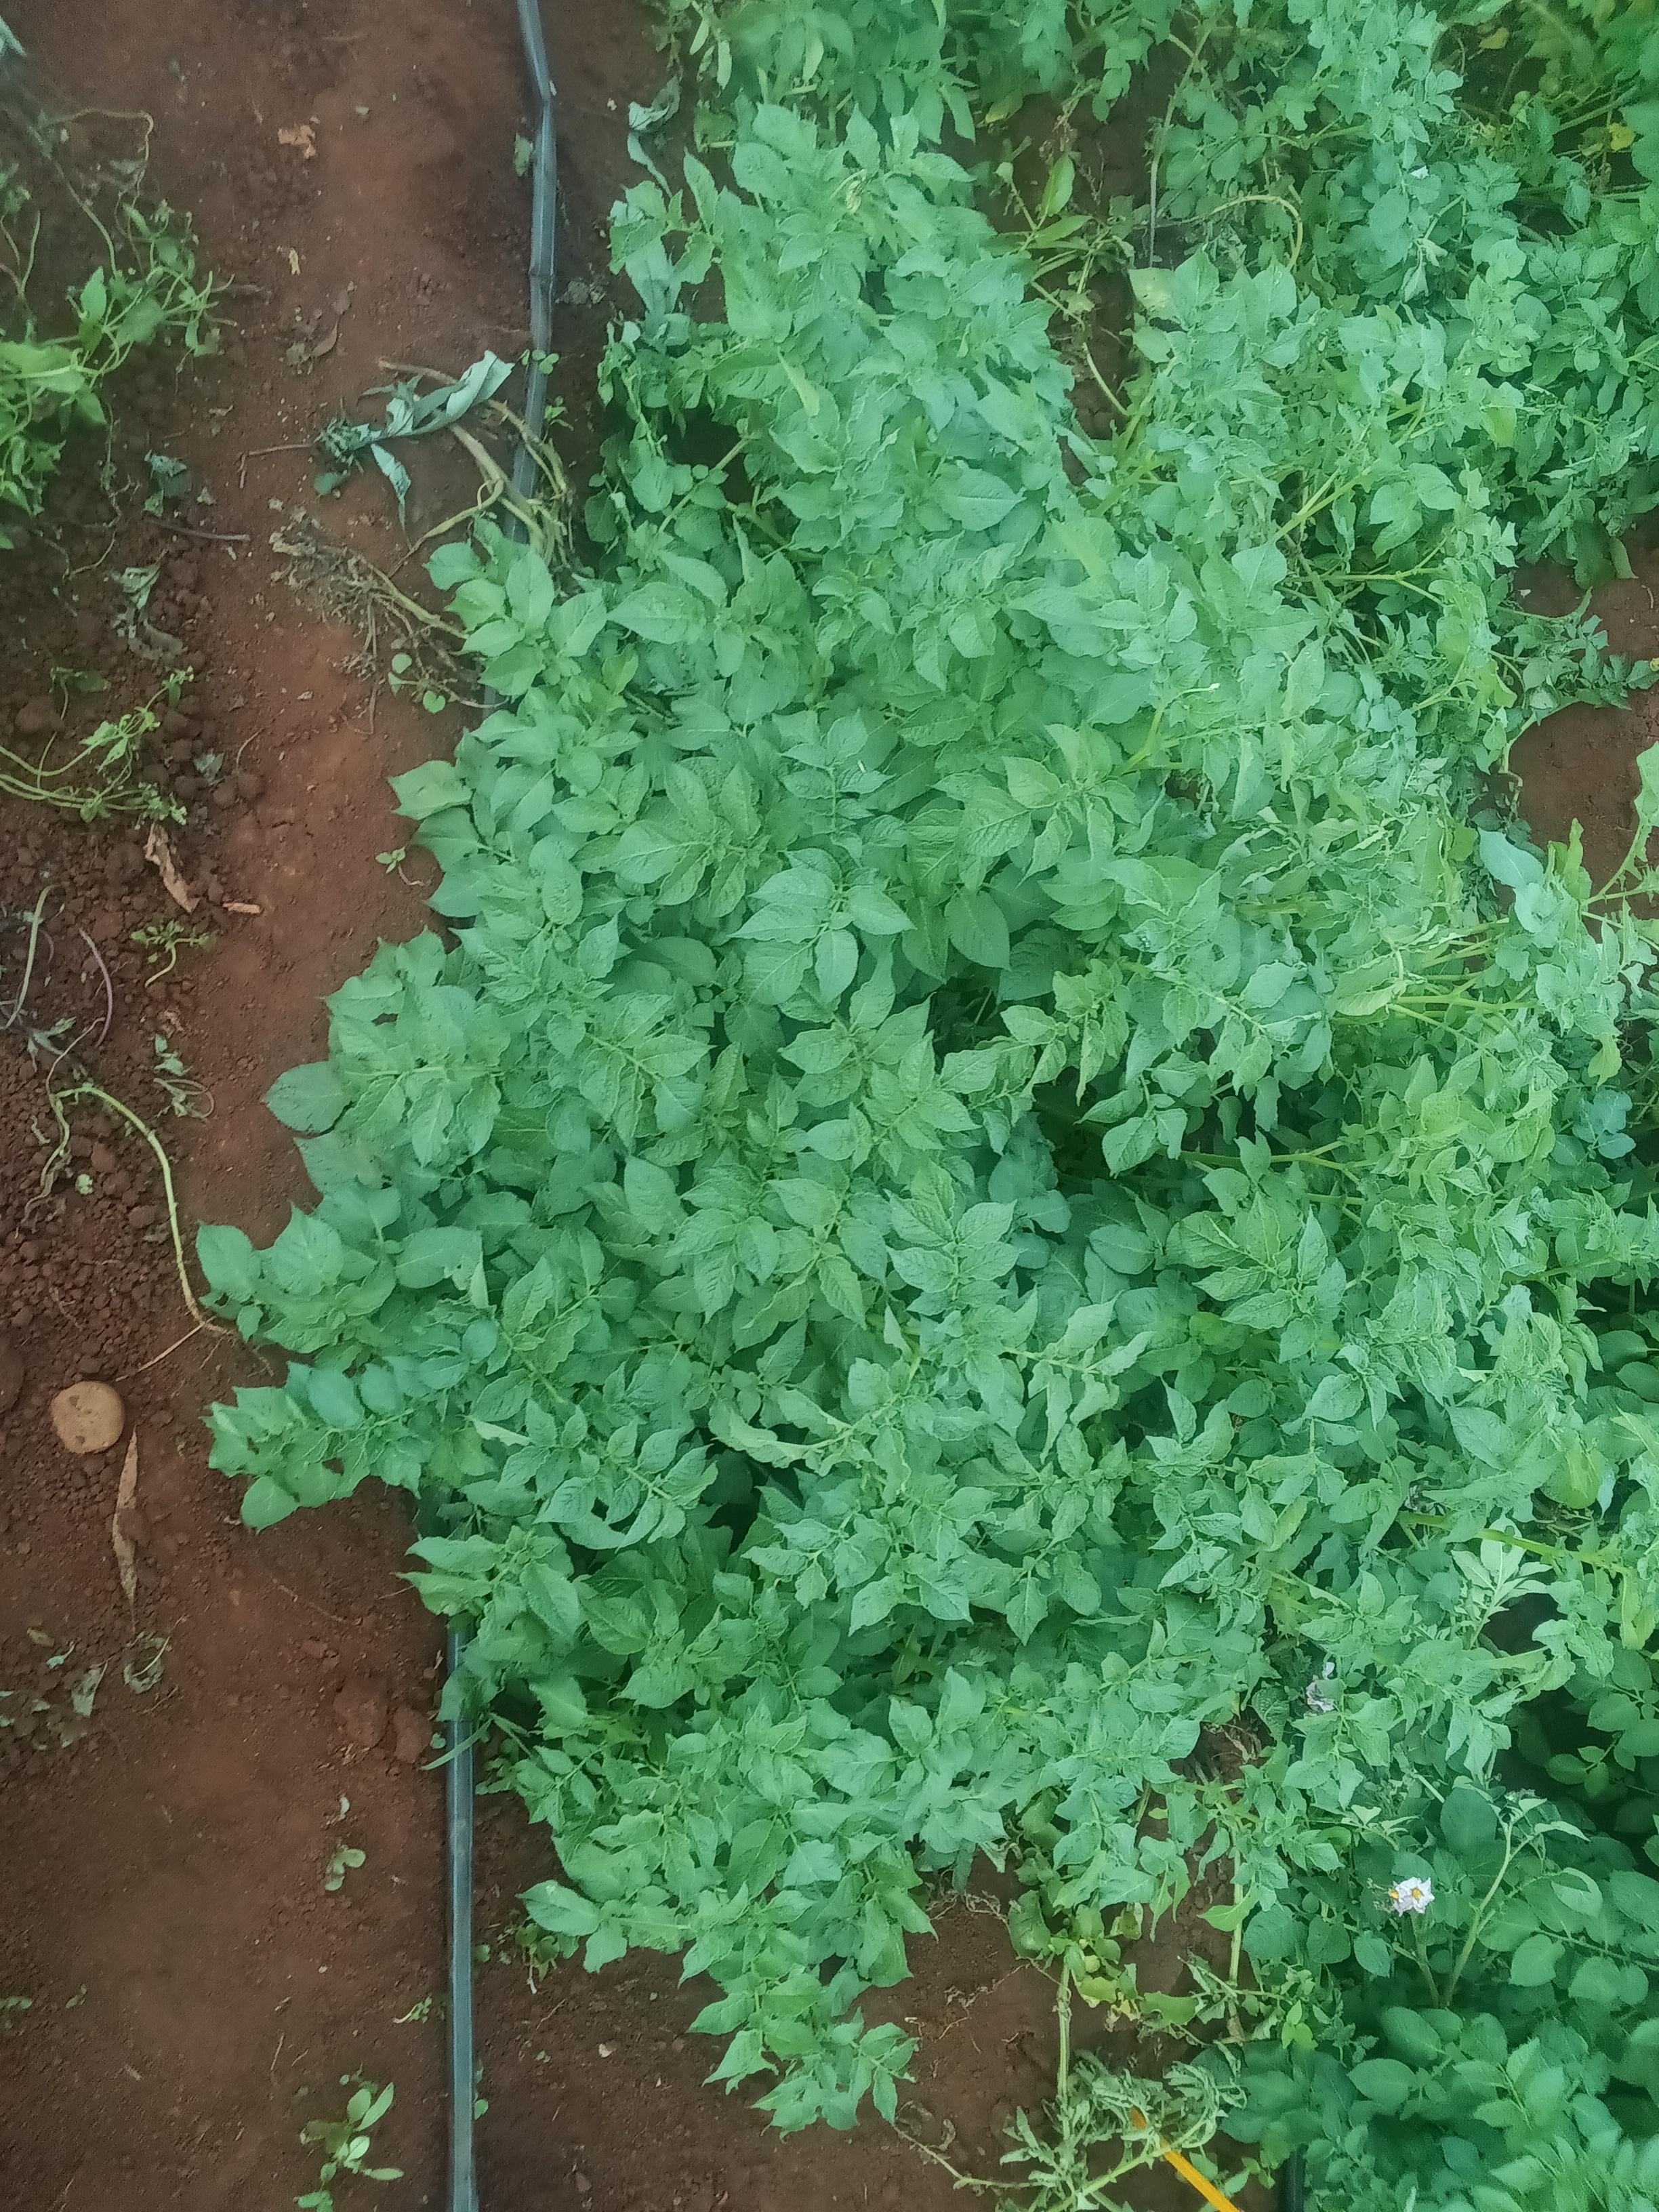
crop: potato
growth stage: vegetative
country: Kenya
